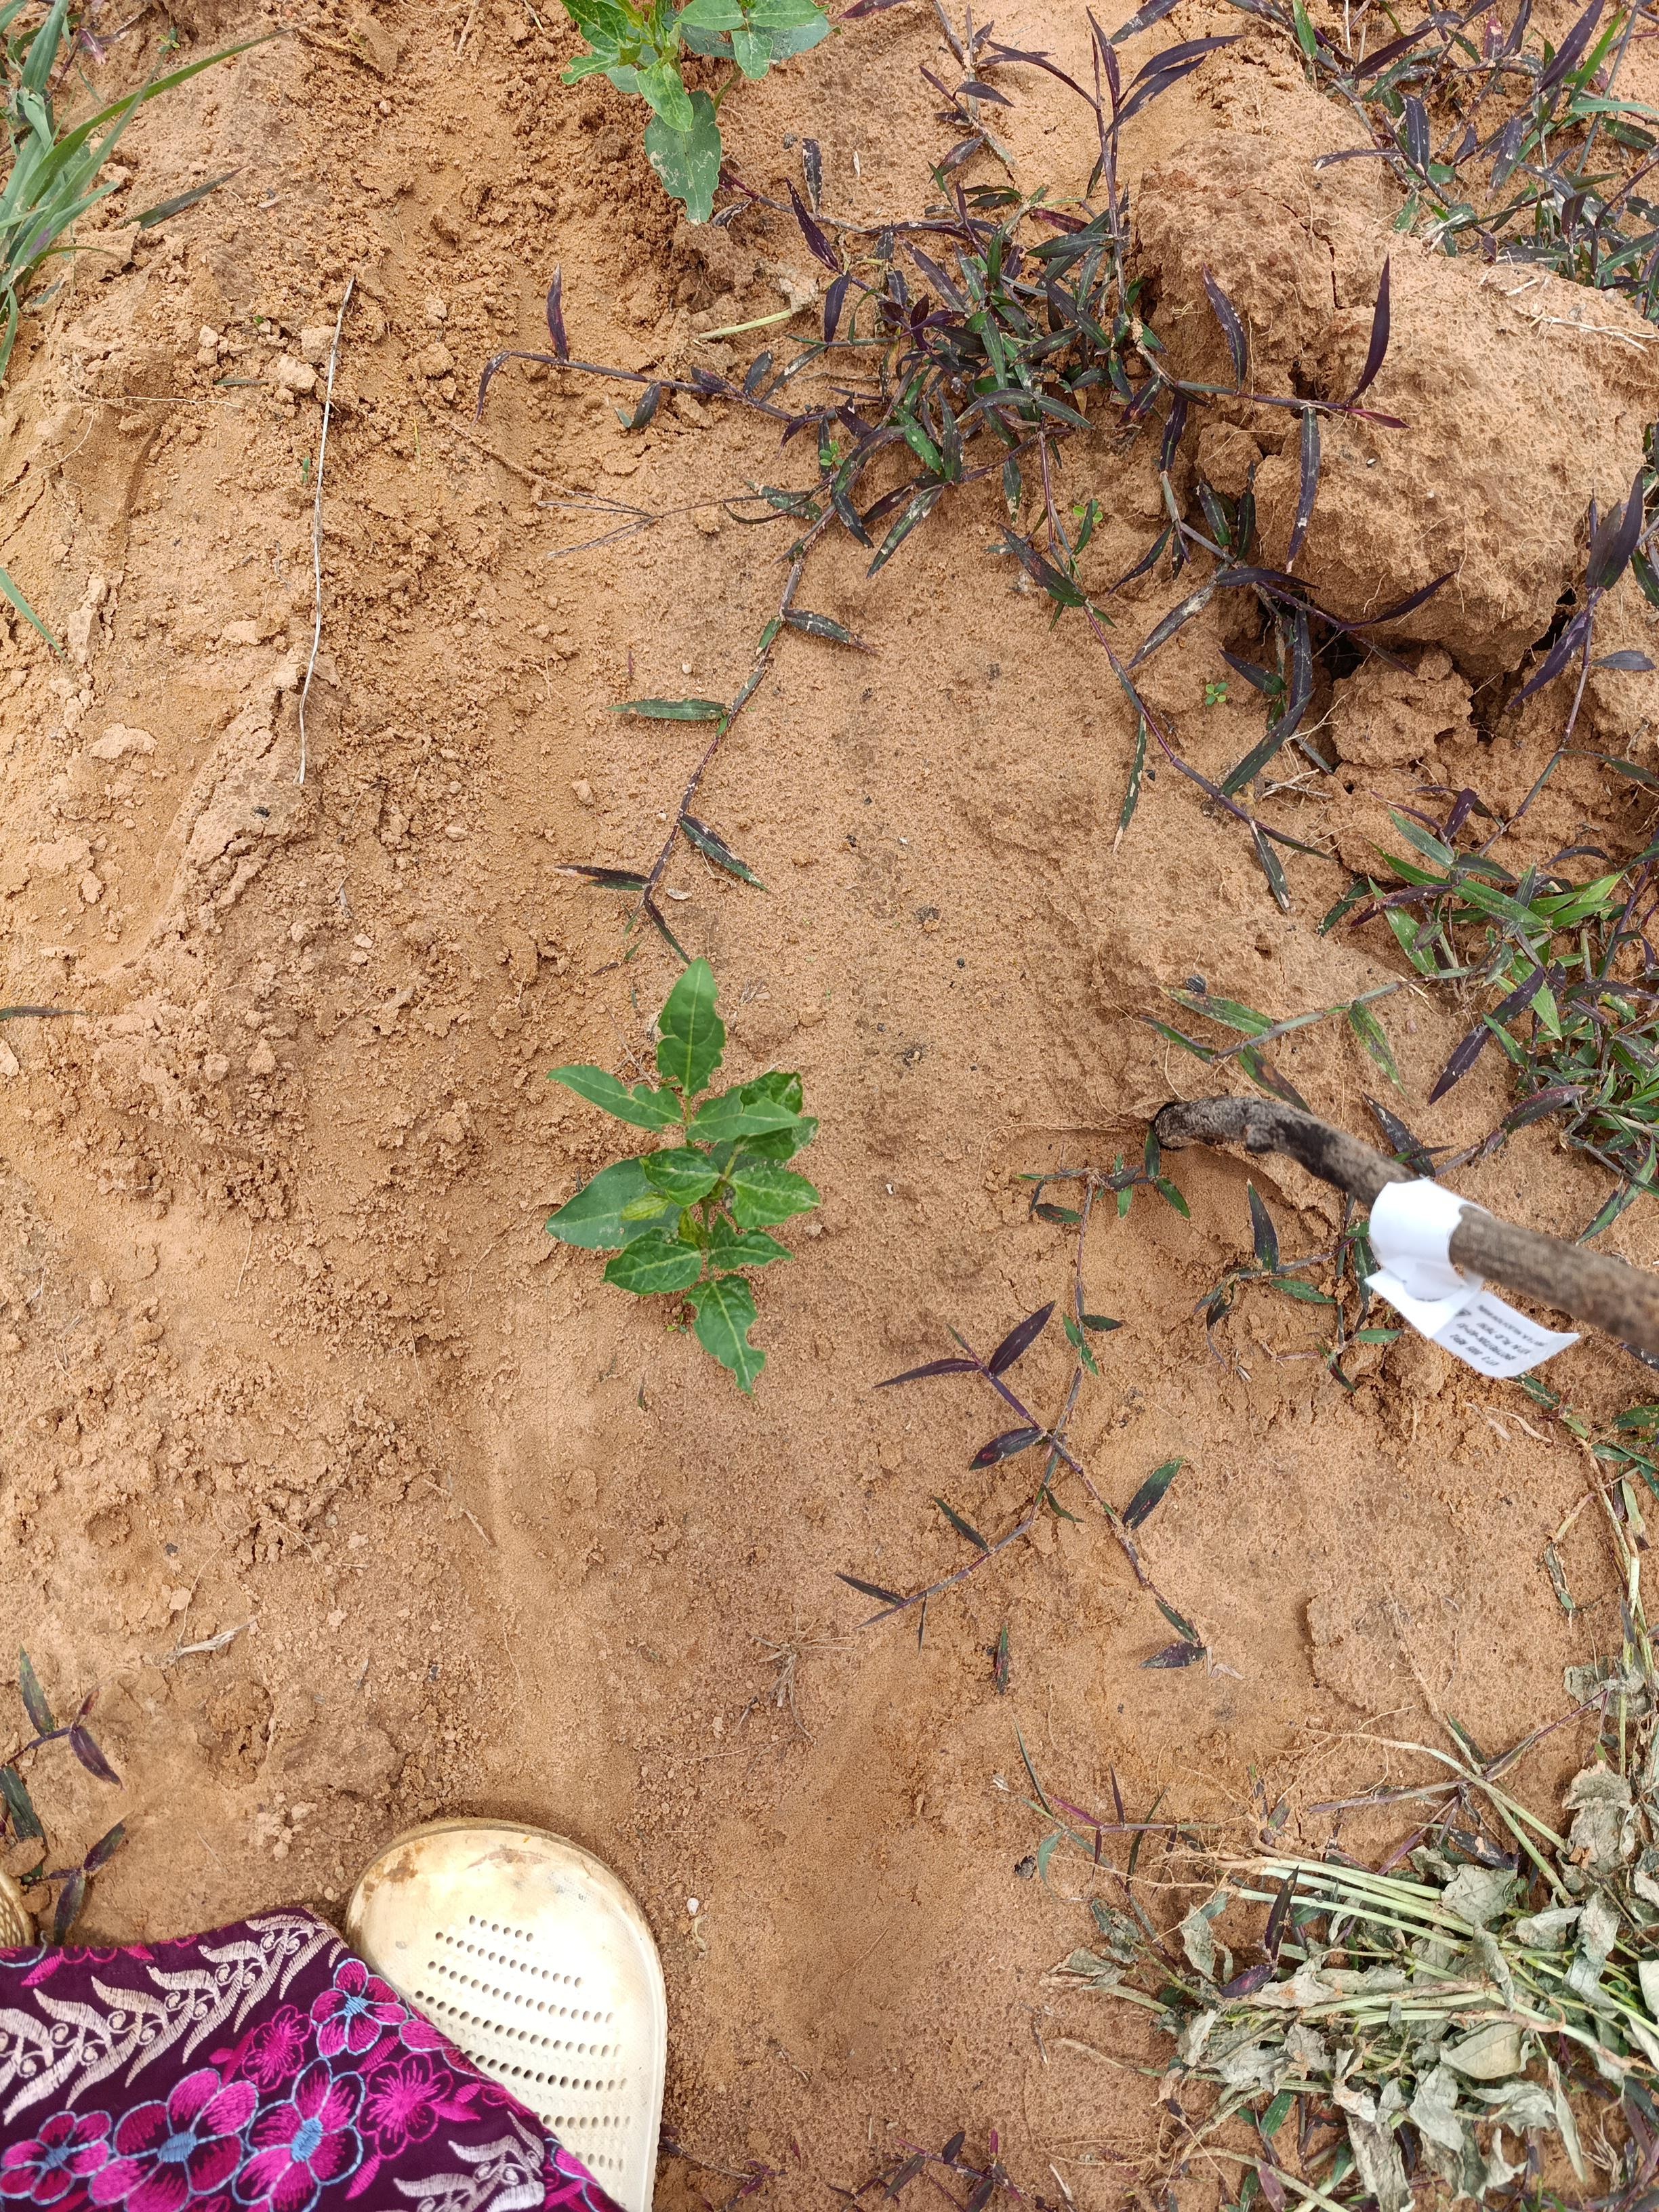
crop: cowpea
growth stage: emergence
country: Nigeria
